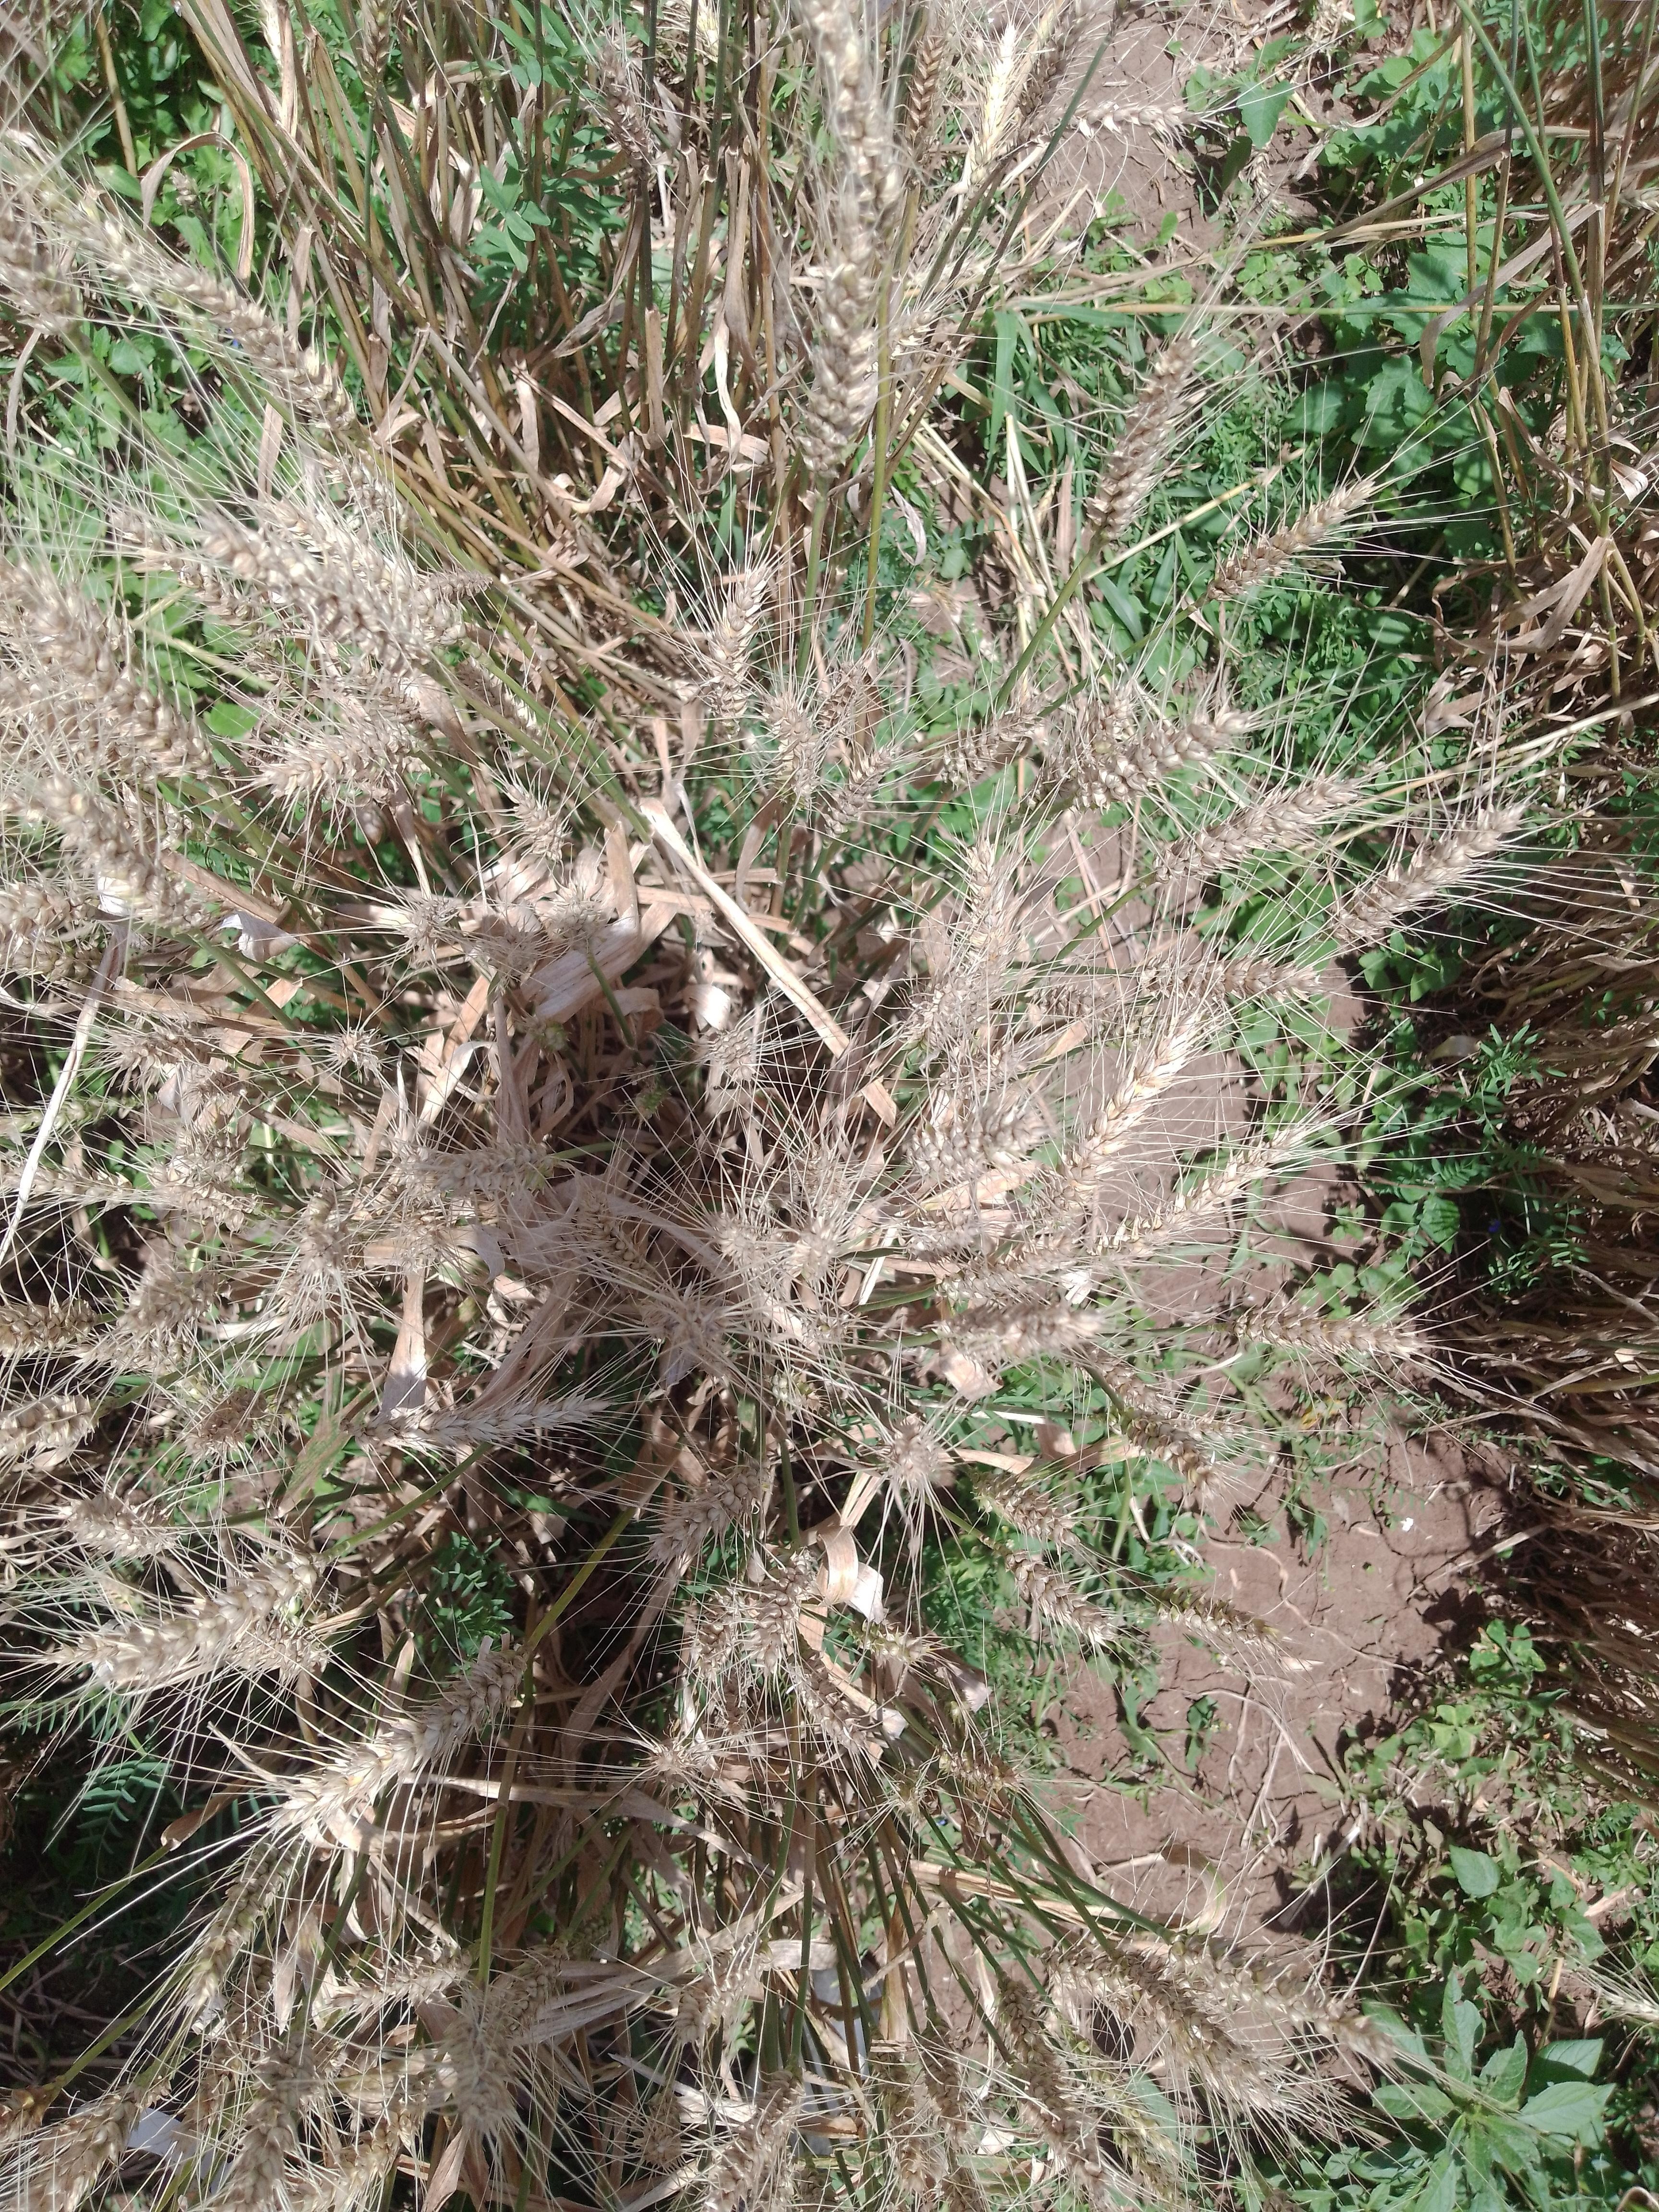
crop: wheat
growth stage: maturity
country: Kenya
